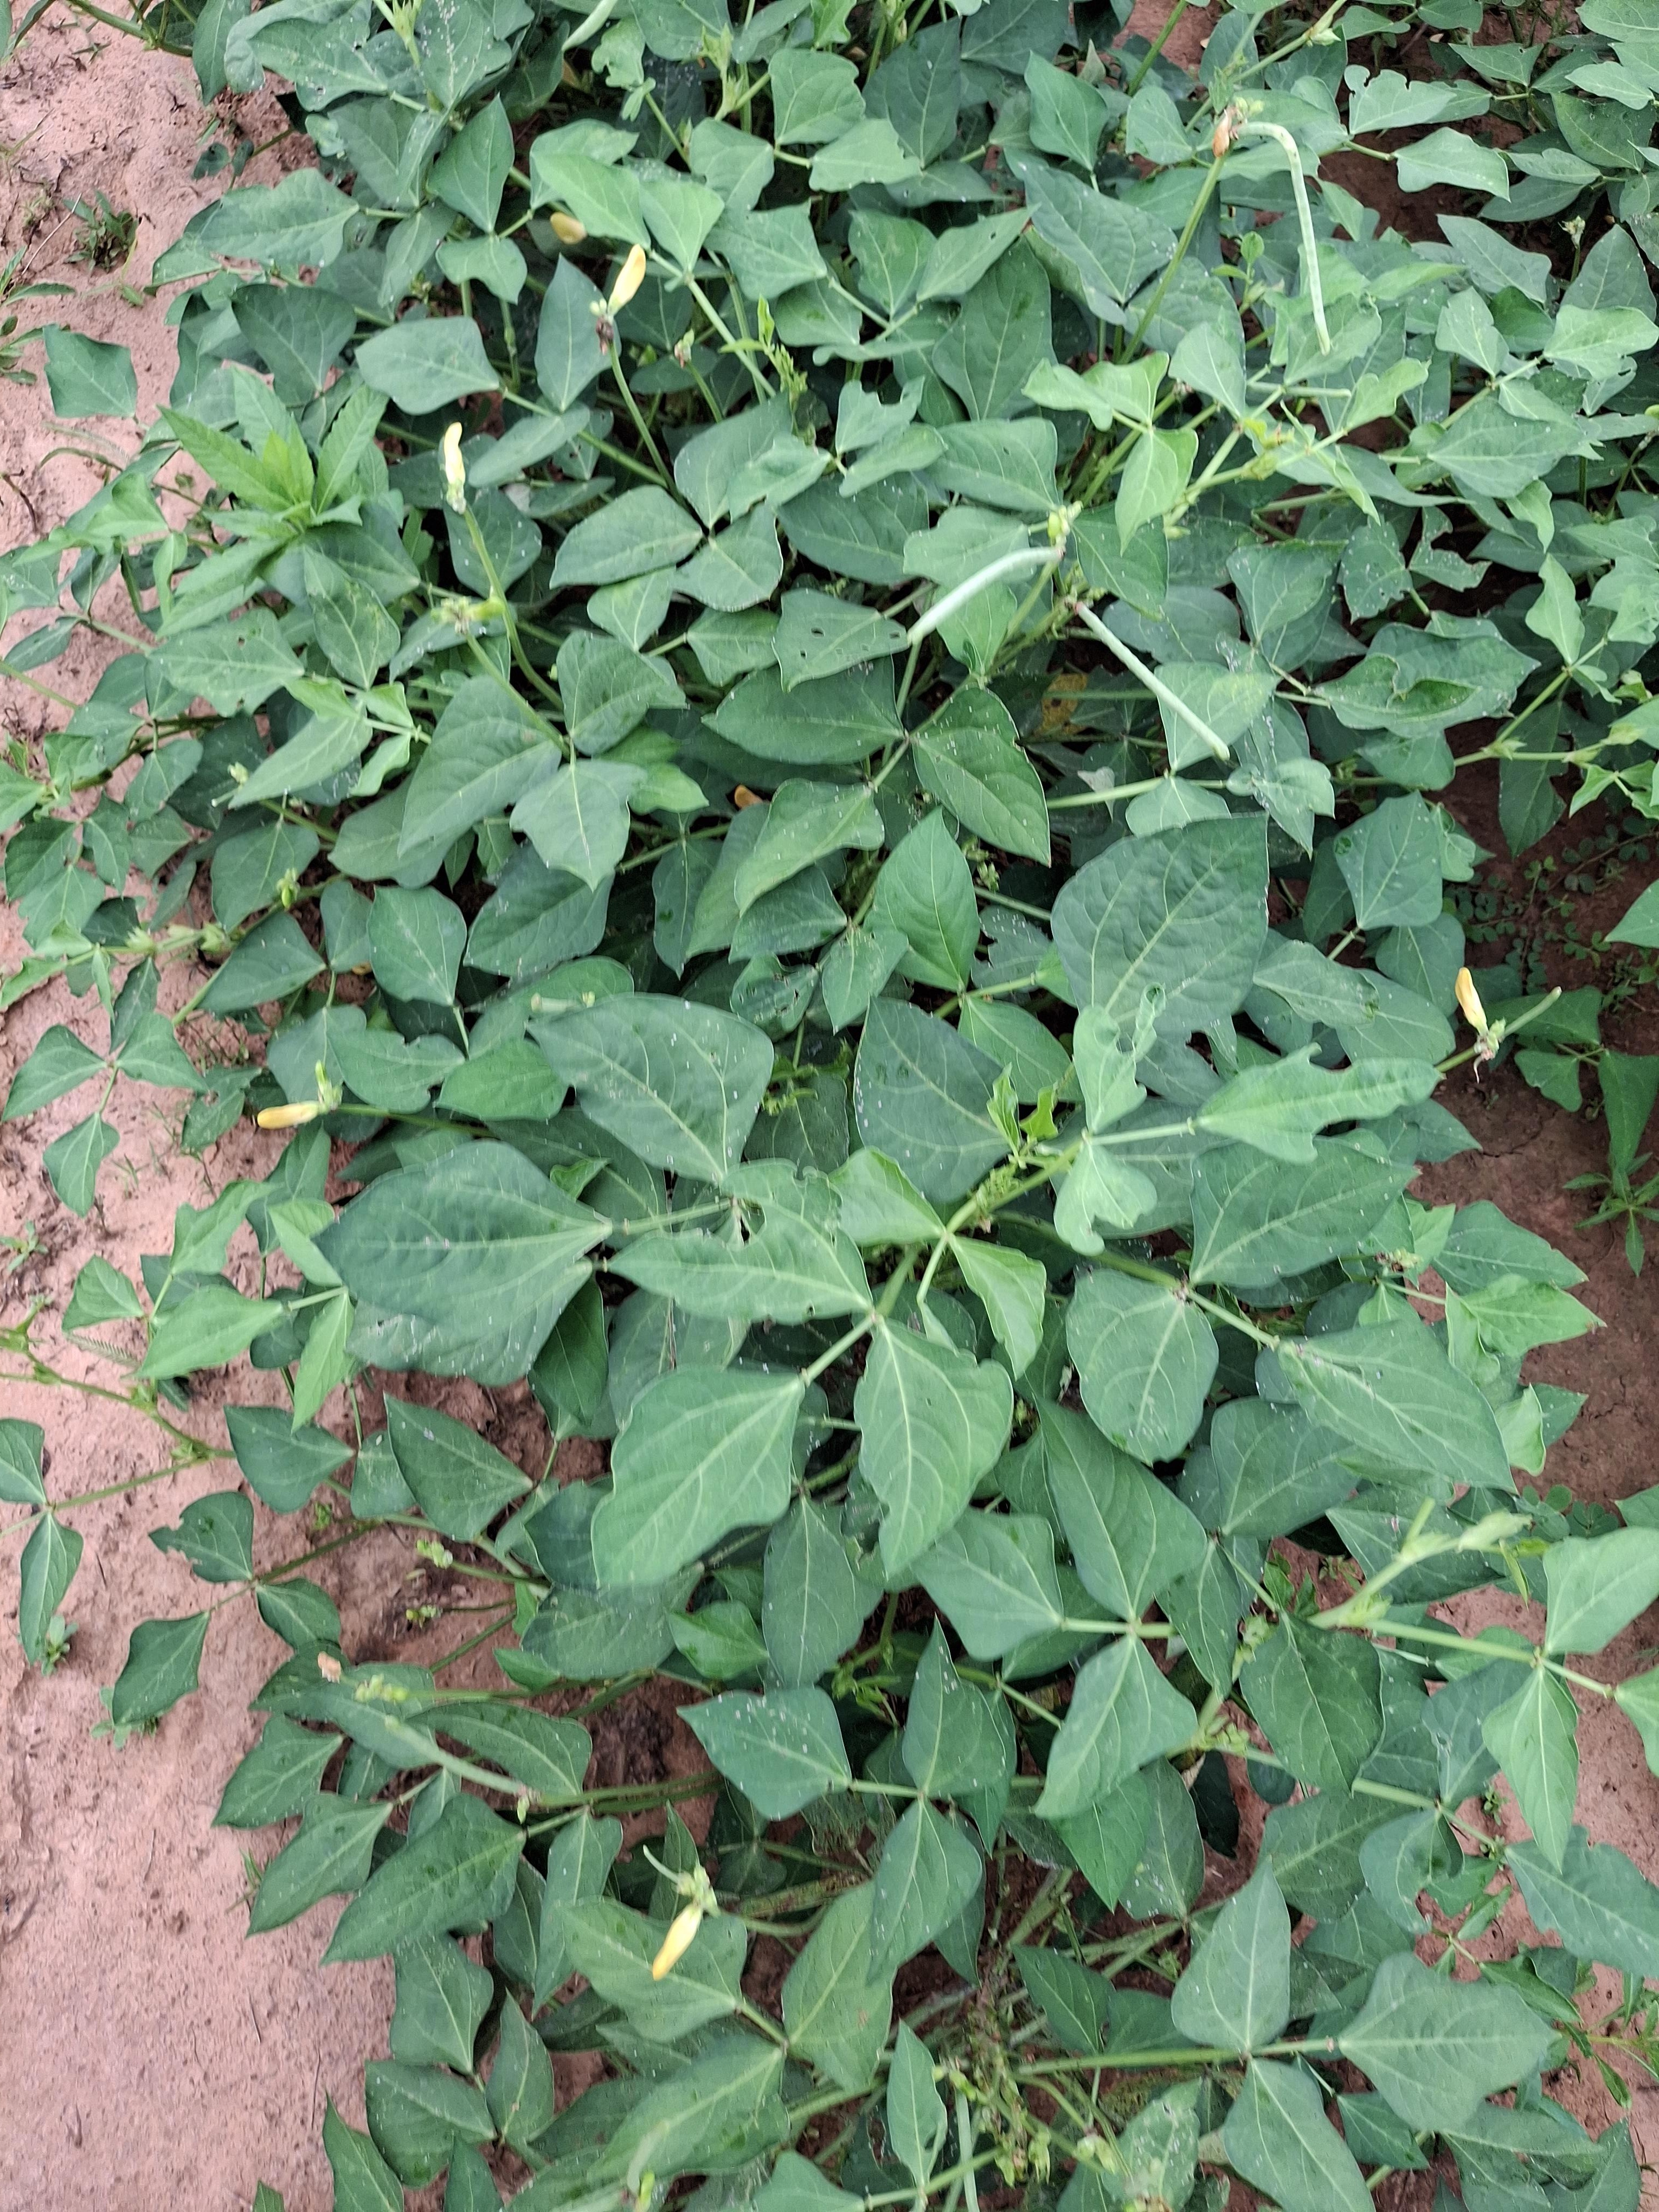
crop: cowpea
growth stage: development pod
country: Nigeria
